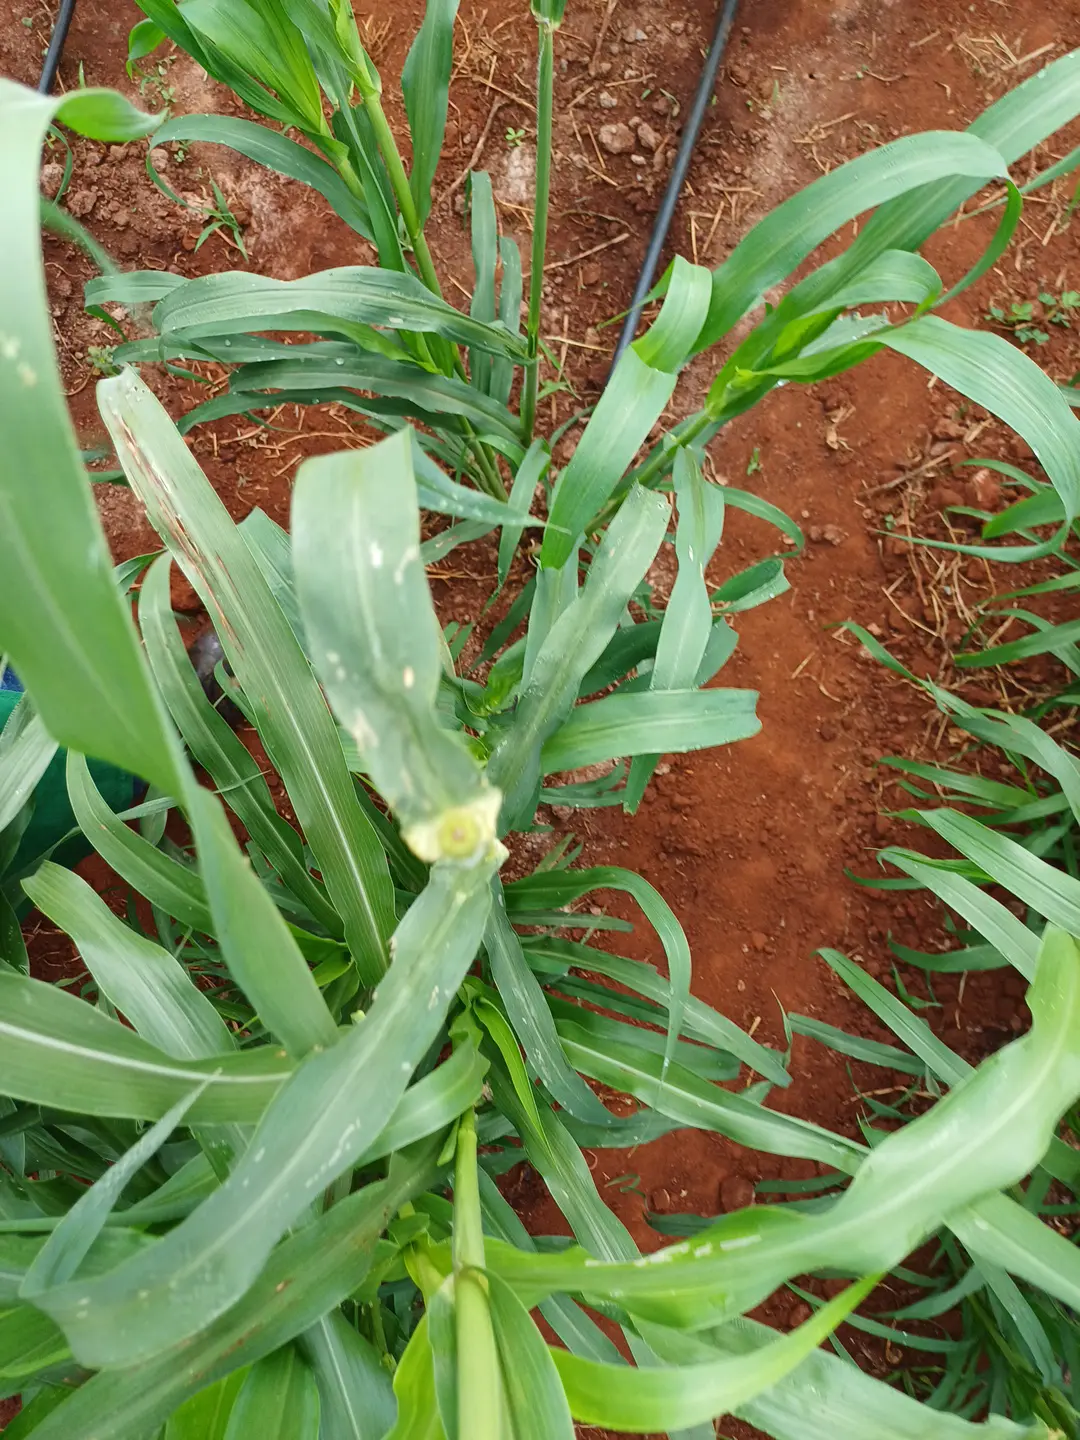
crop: pearl millet
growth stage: flowering
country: Kenya
